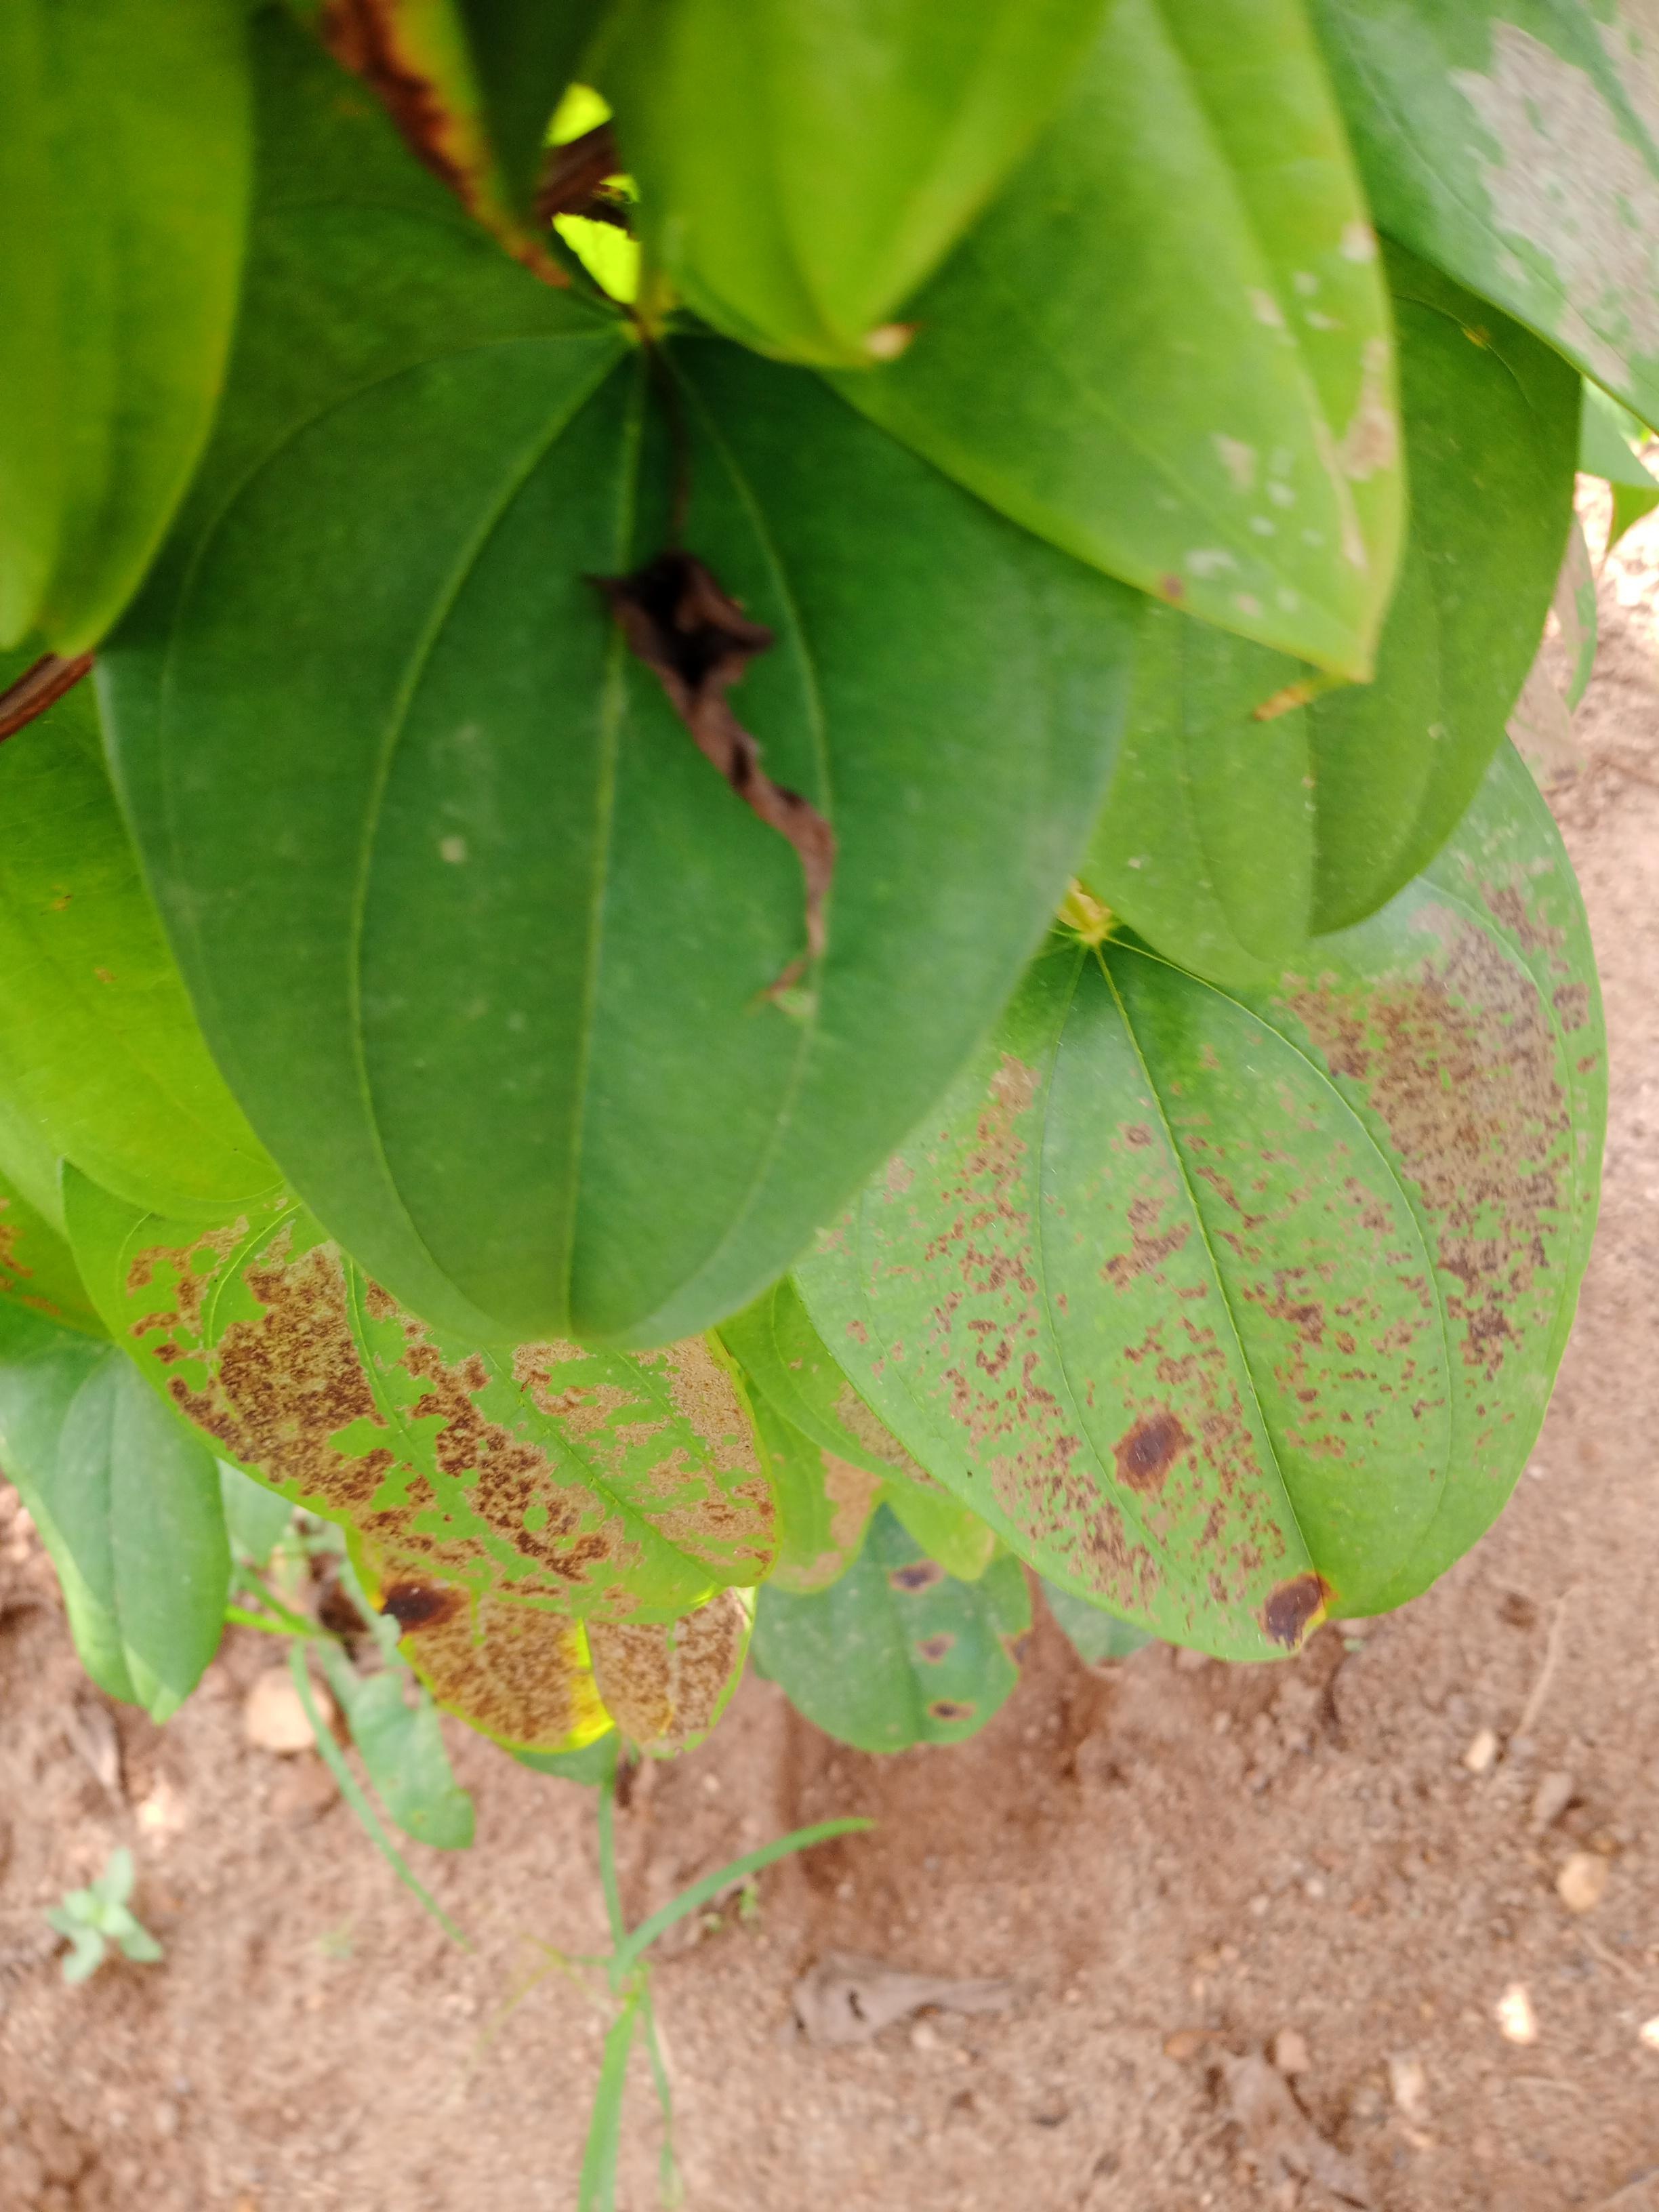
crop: yam
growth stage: vegetative
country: Nigeria
